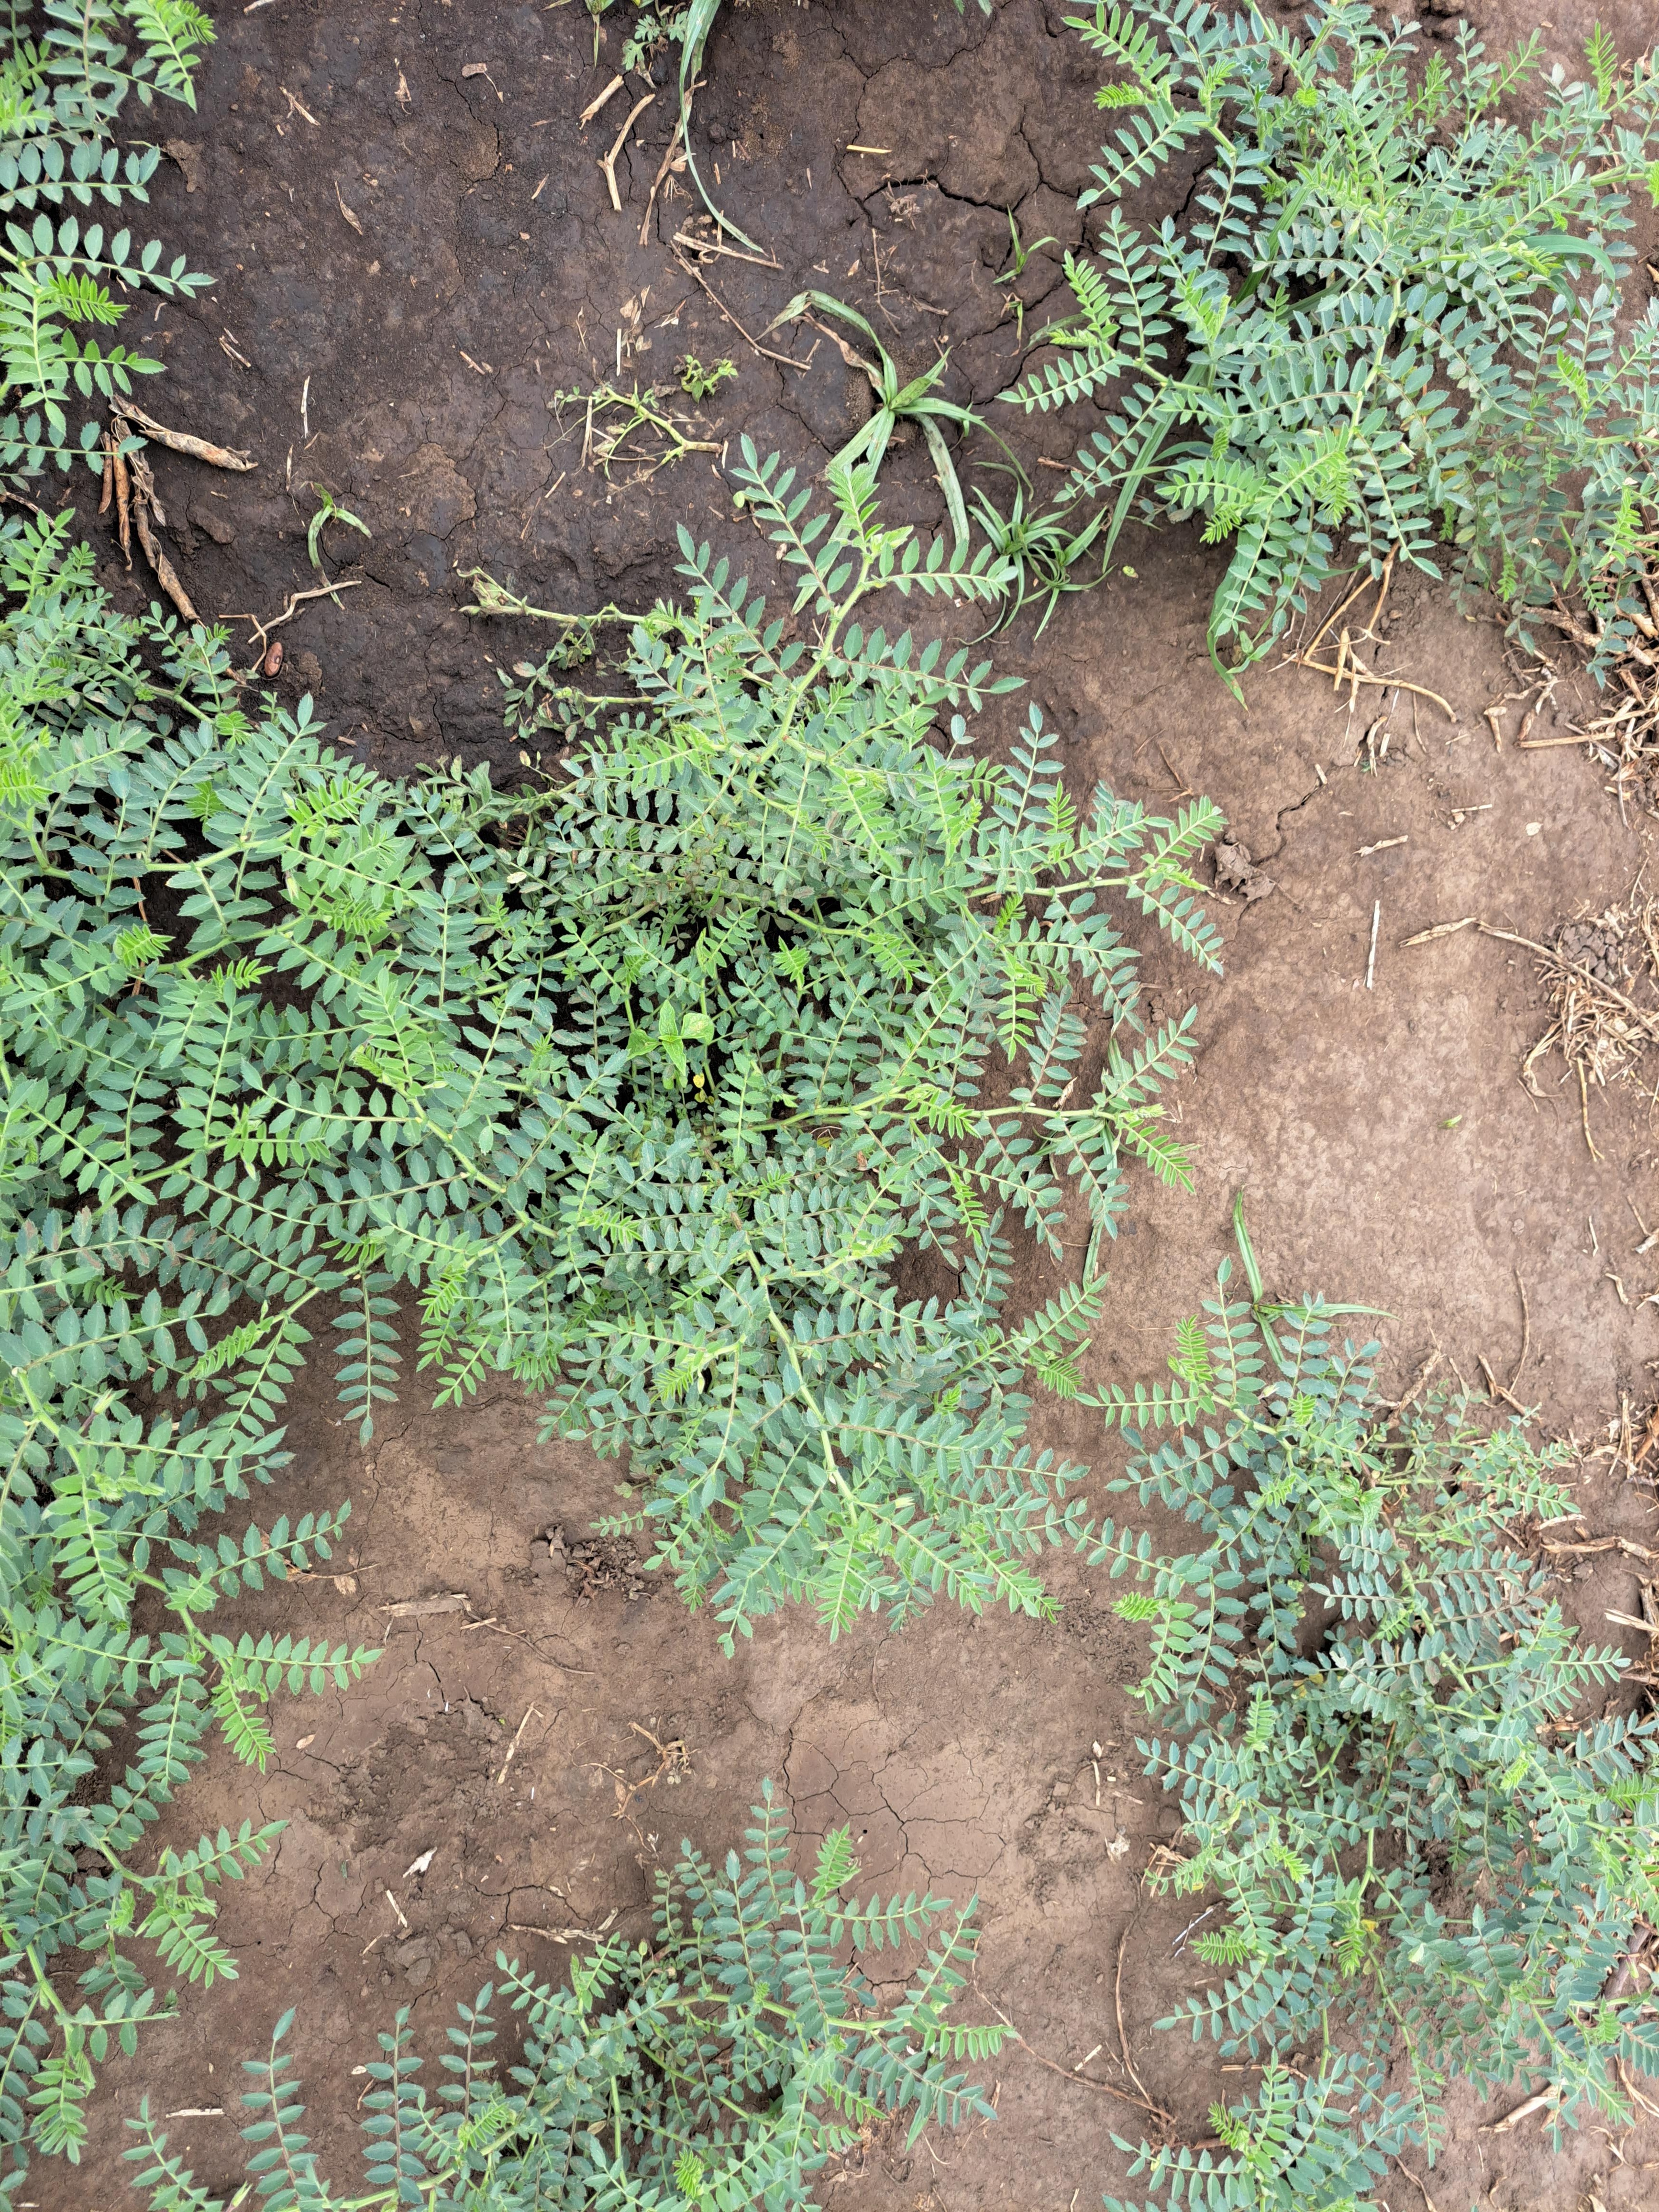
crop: chickpea
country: Tanzania
